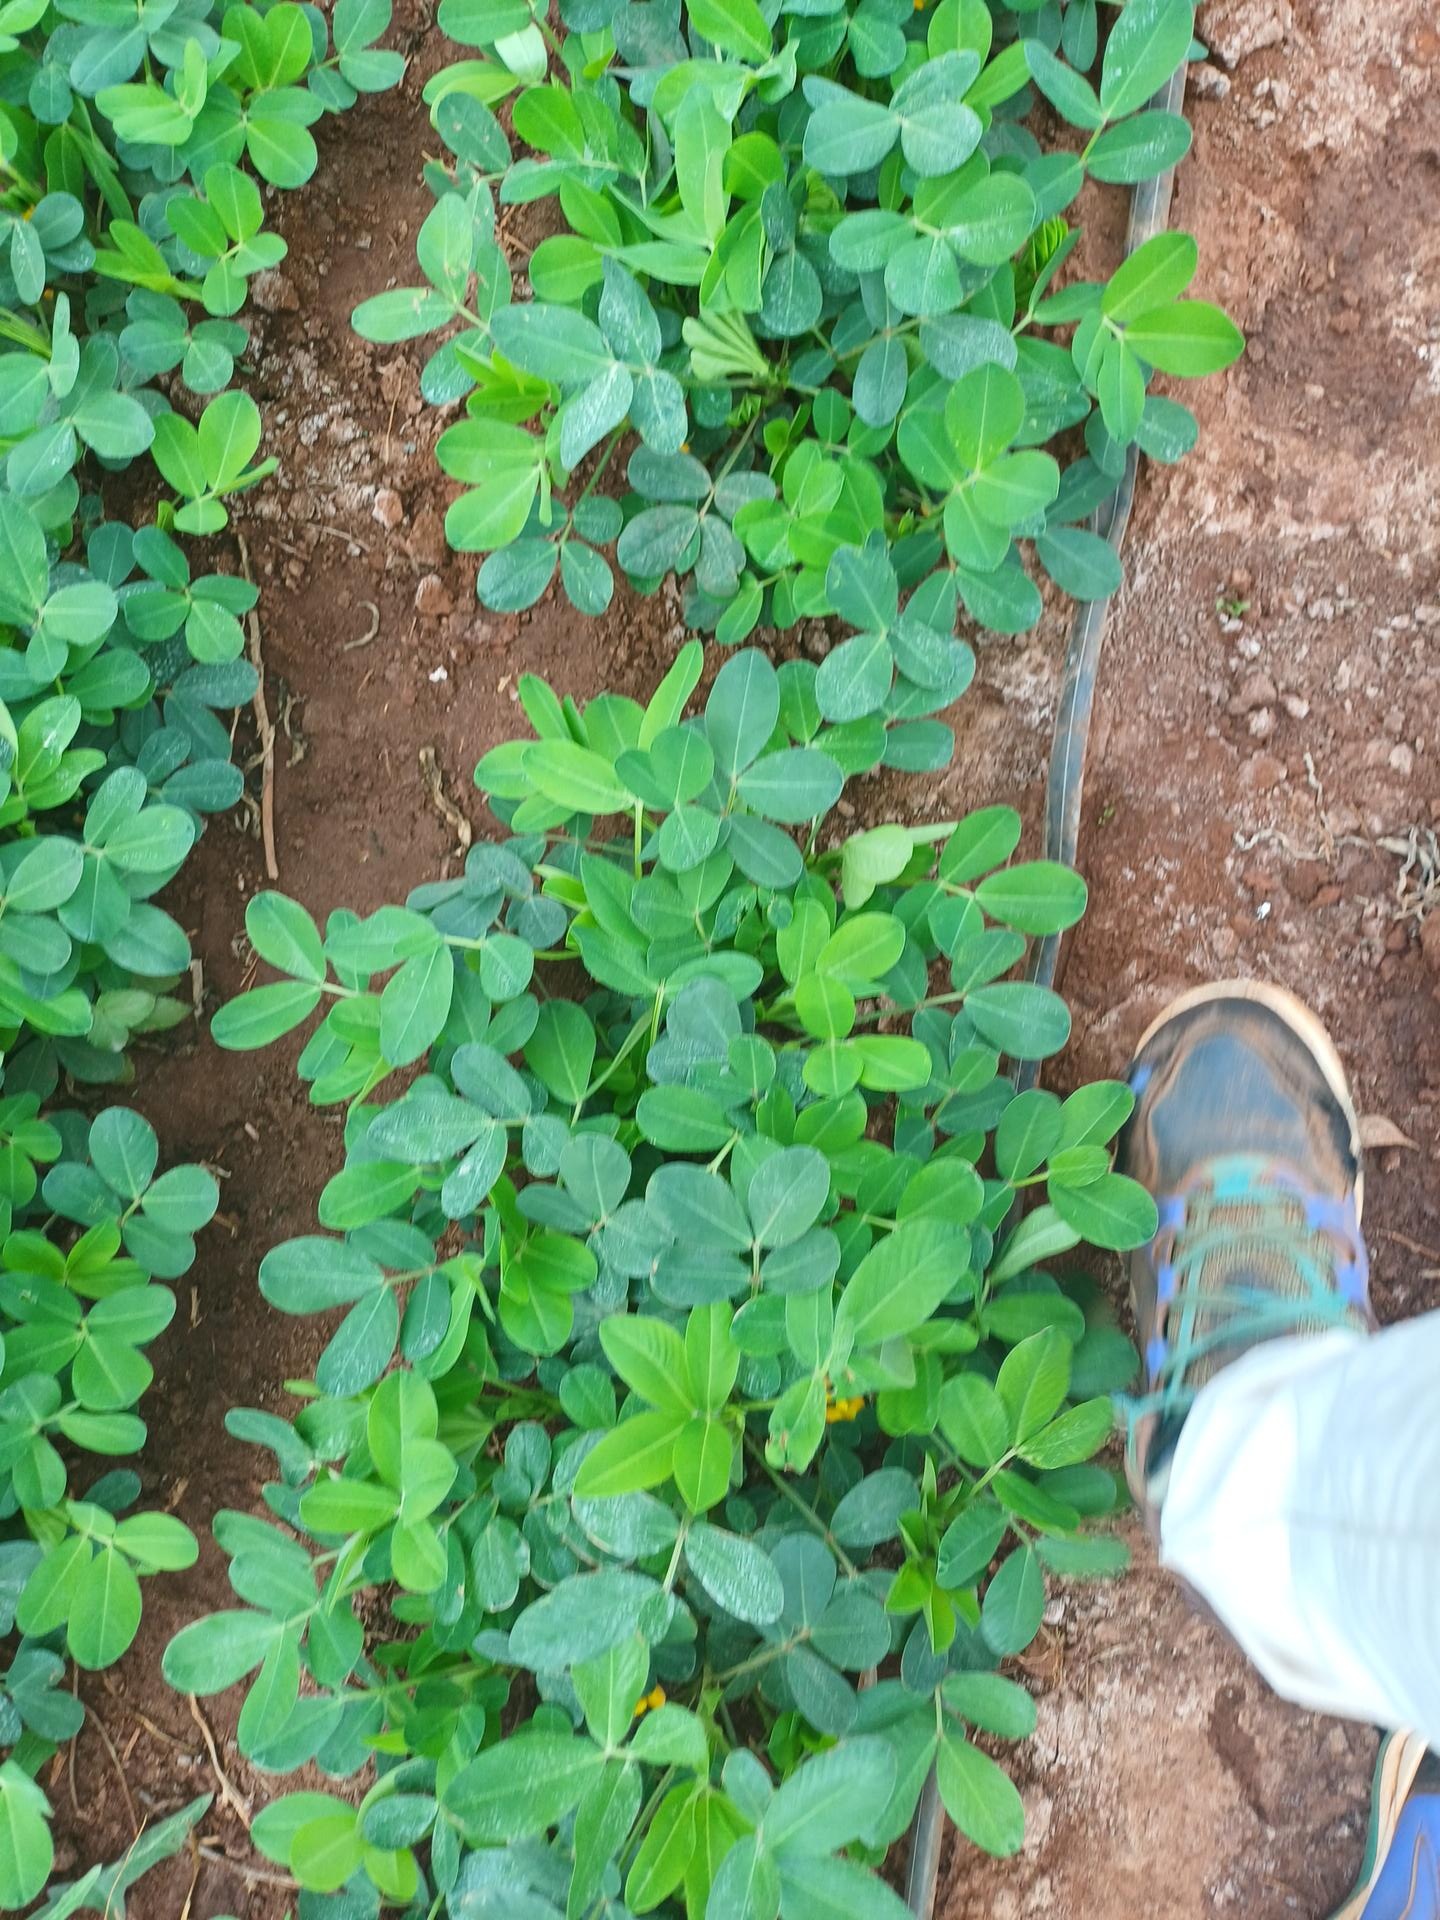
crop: groundnut
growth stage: vegetative
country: Kenya
